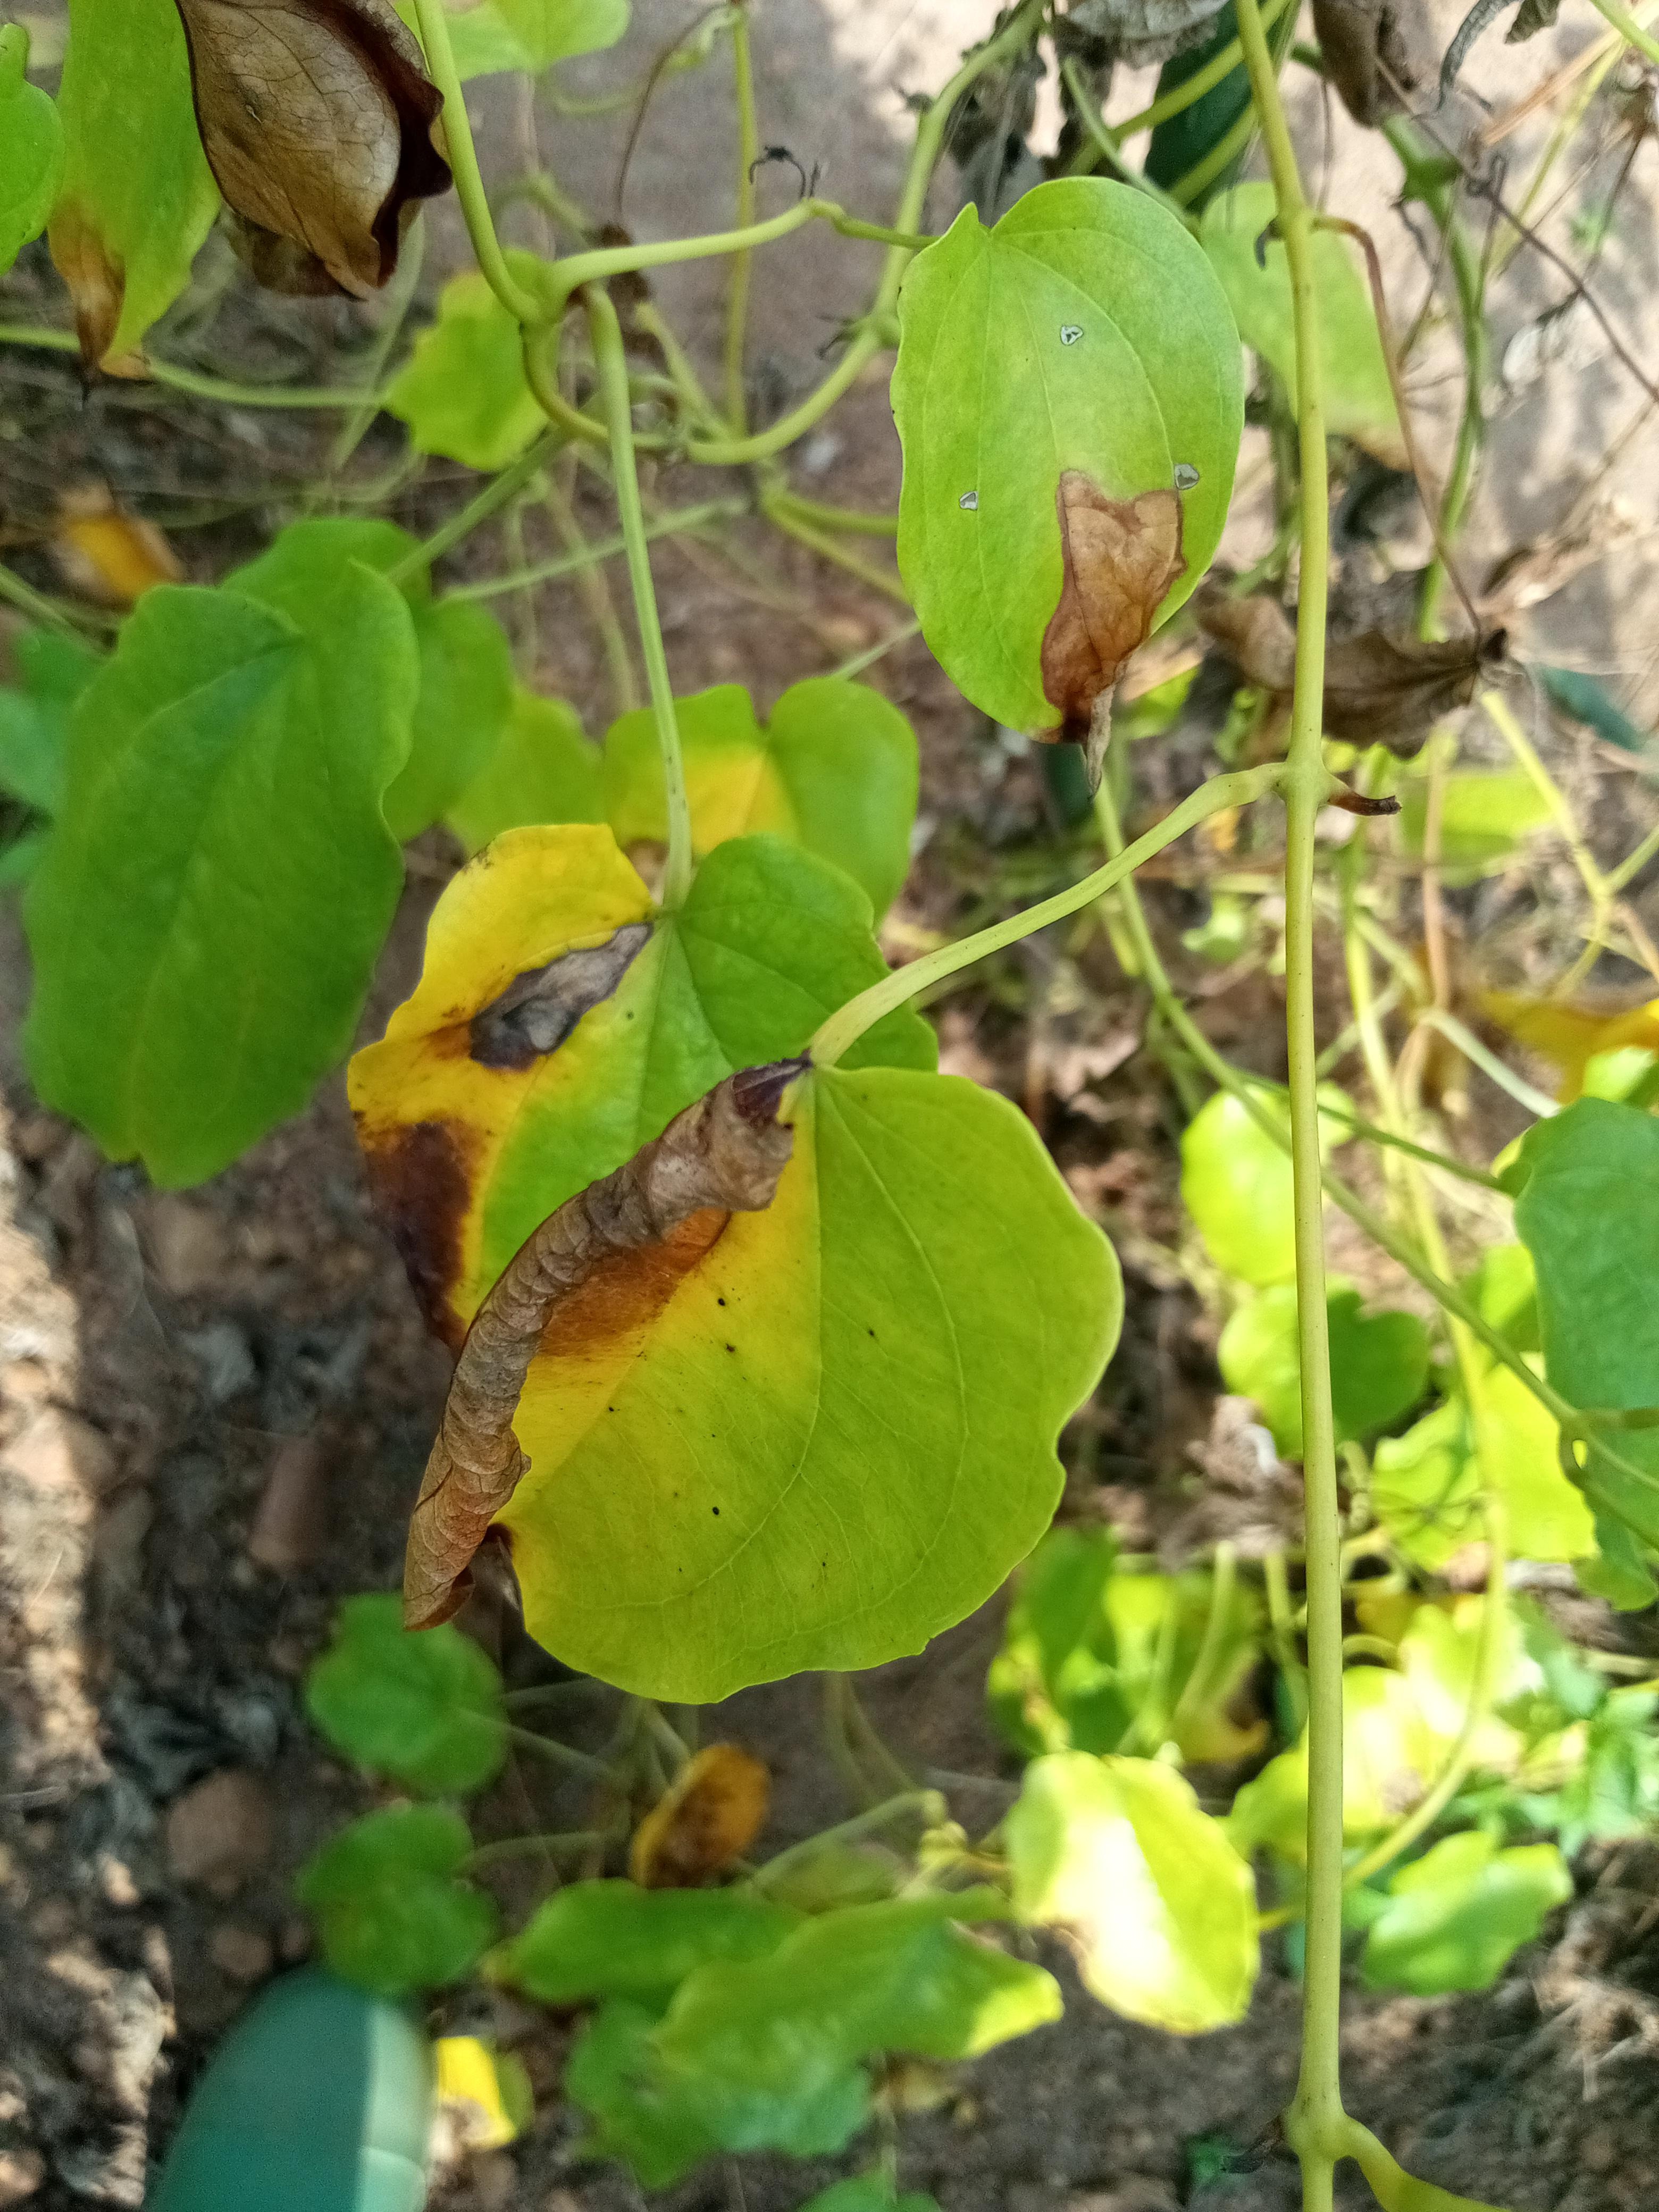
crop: yam
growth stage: maturity
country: Nigeria
